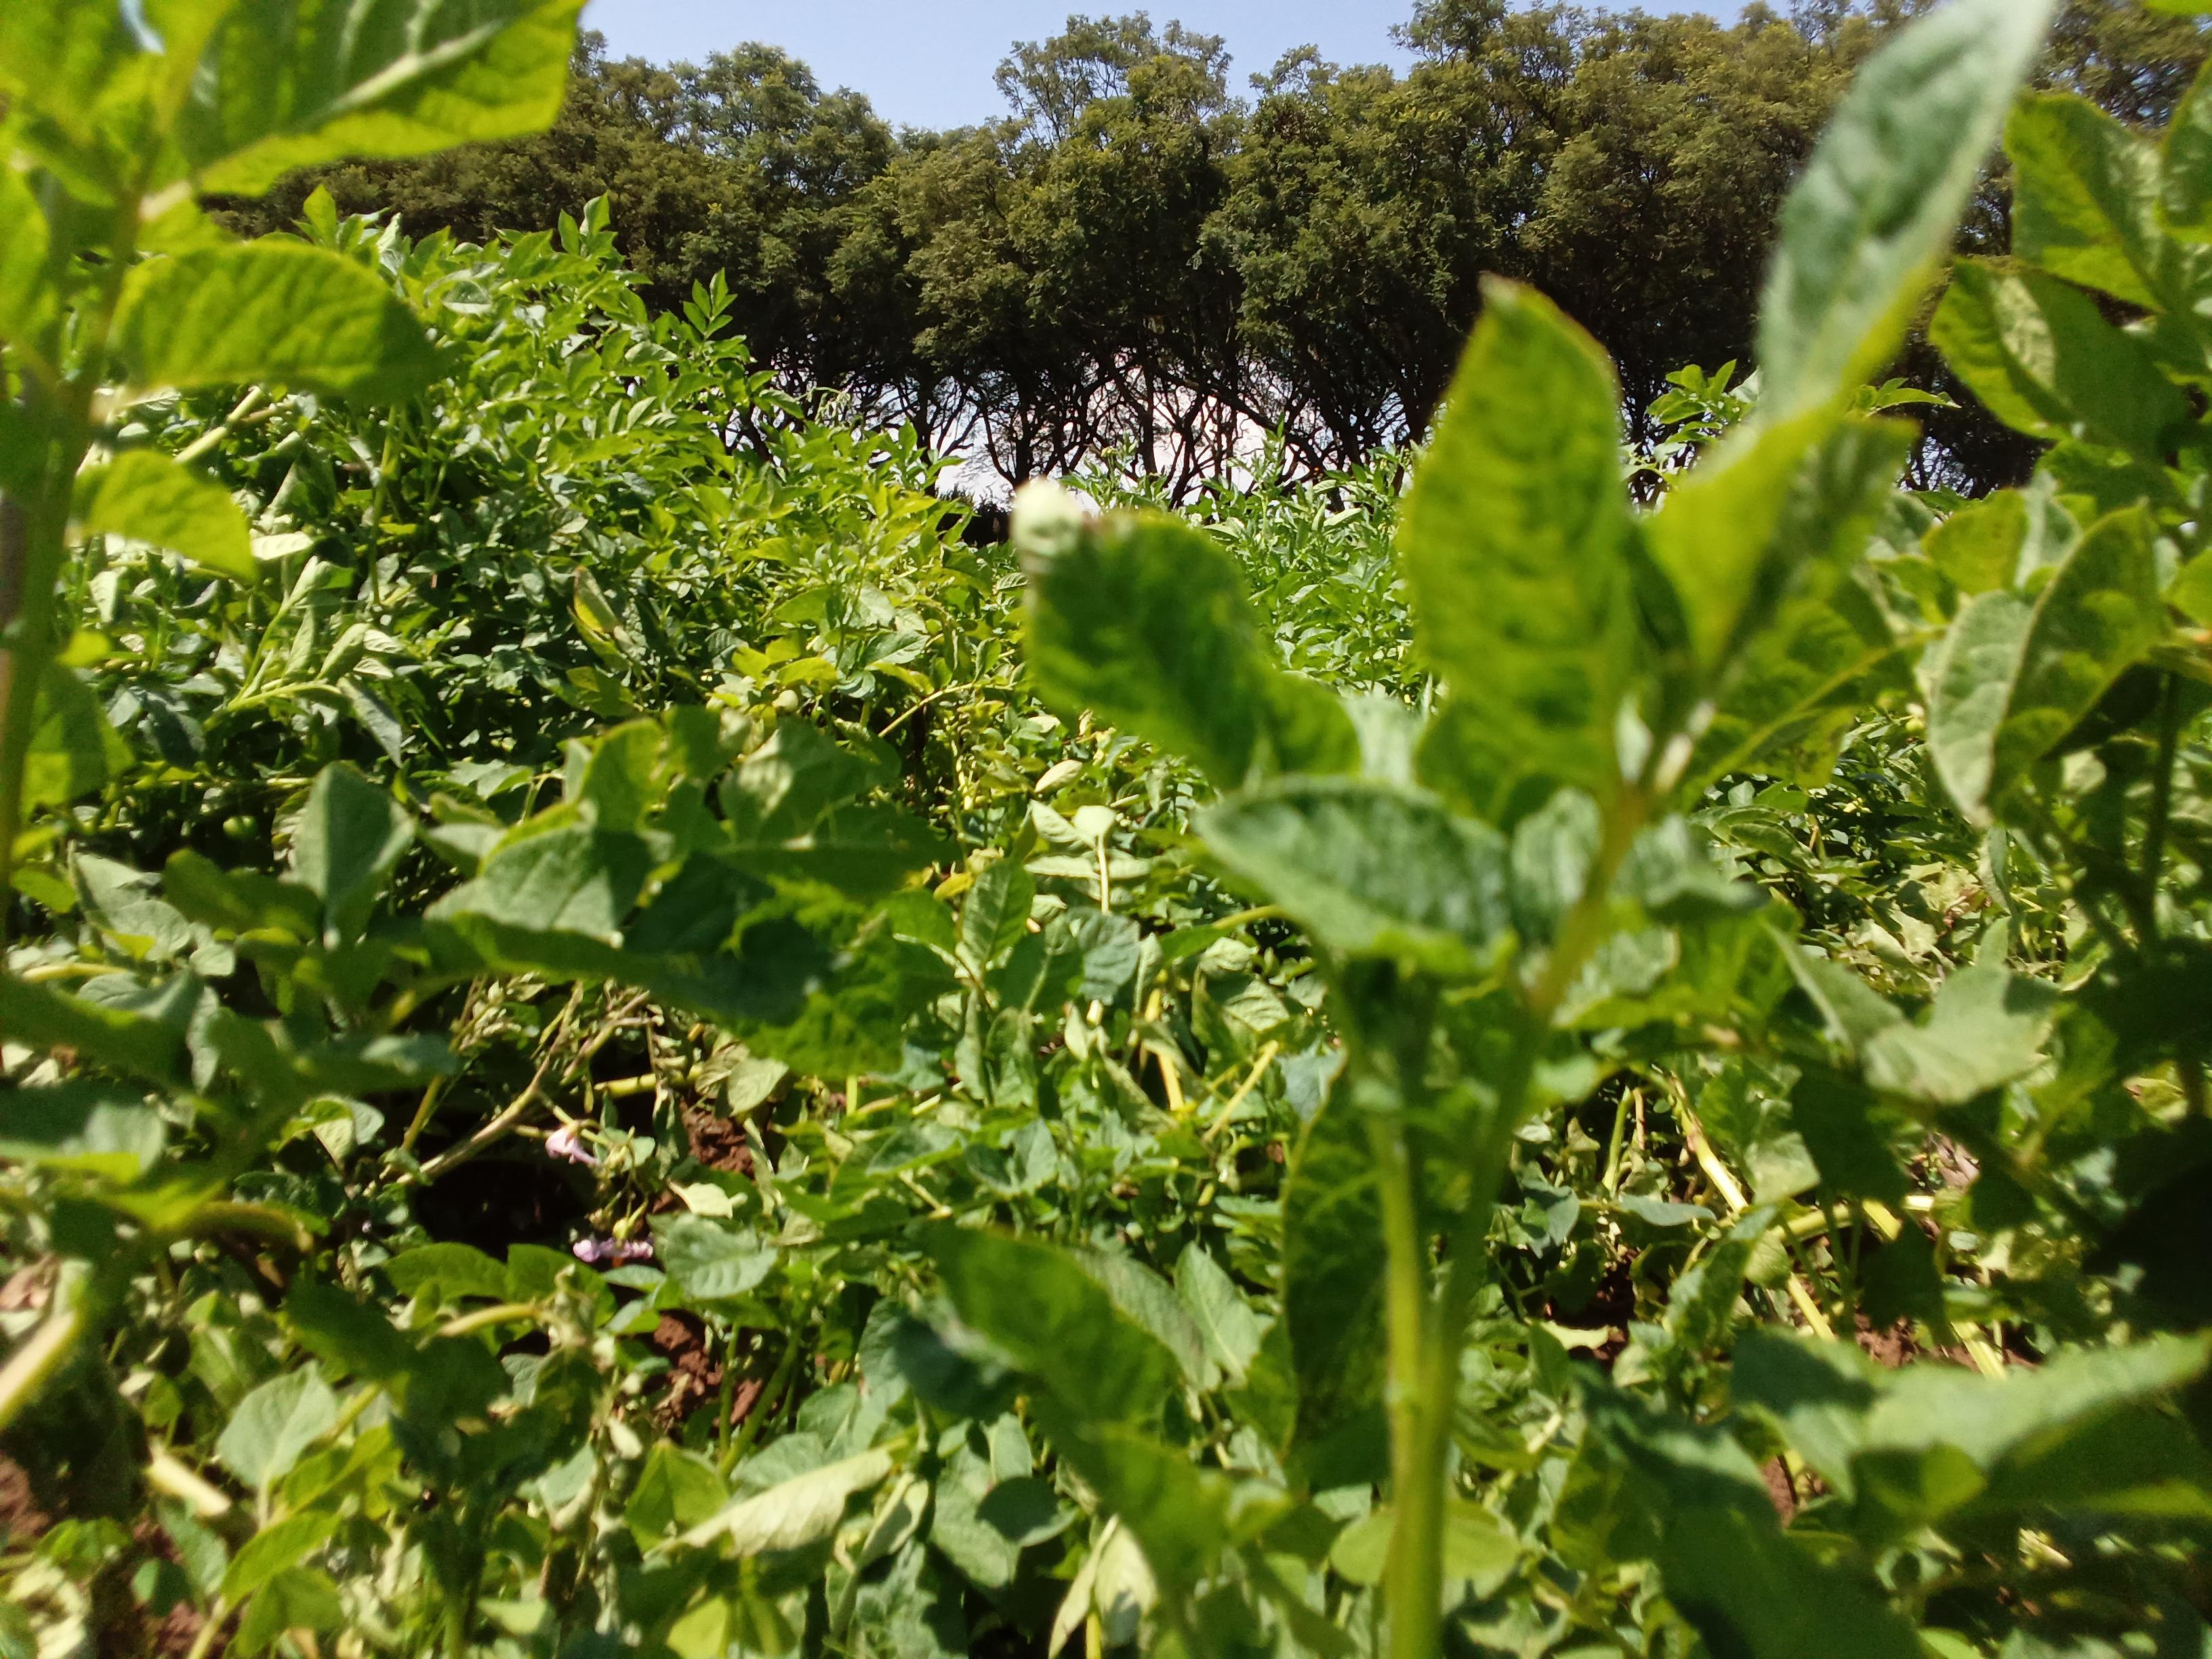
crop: potato
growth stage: flowering
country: Kenya
